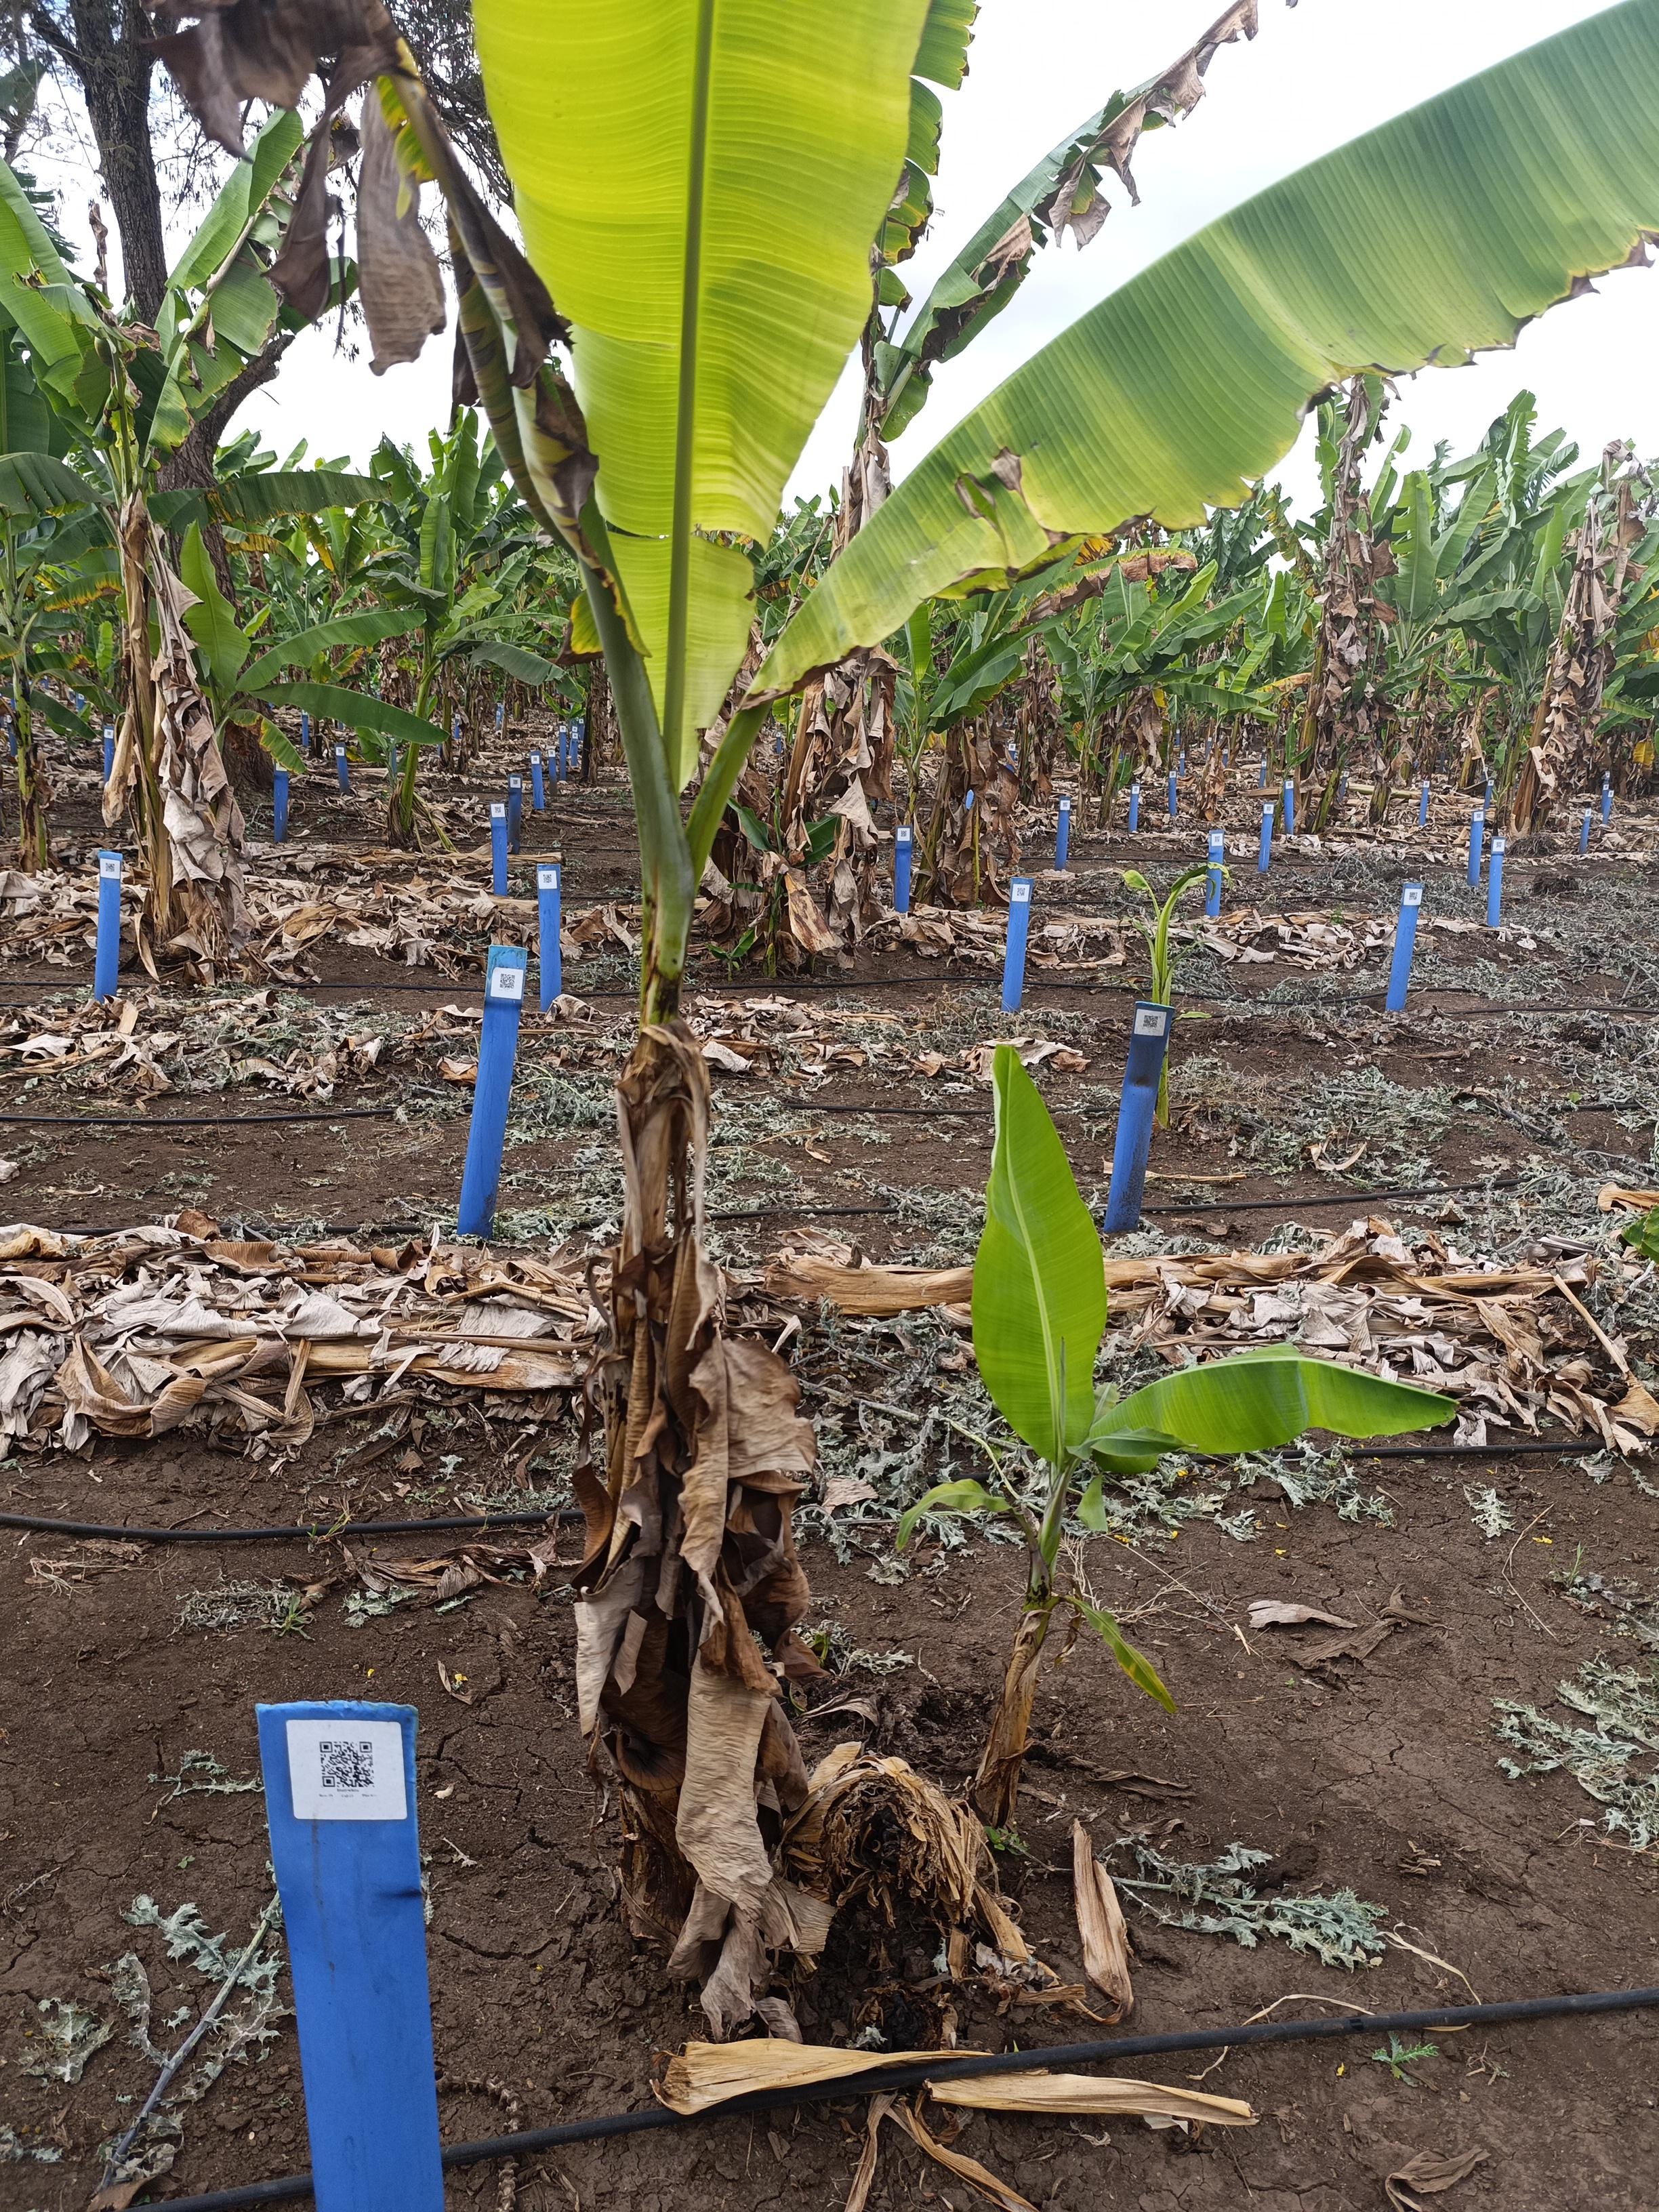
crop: banana
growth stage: vegetative
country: Tanzania
